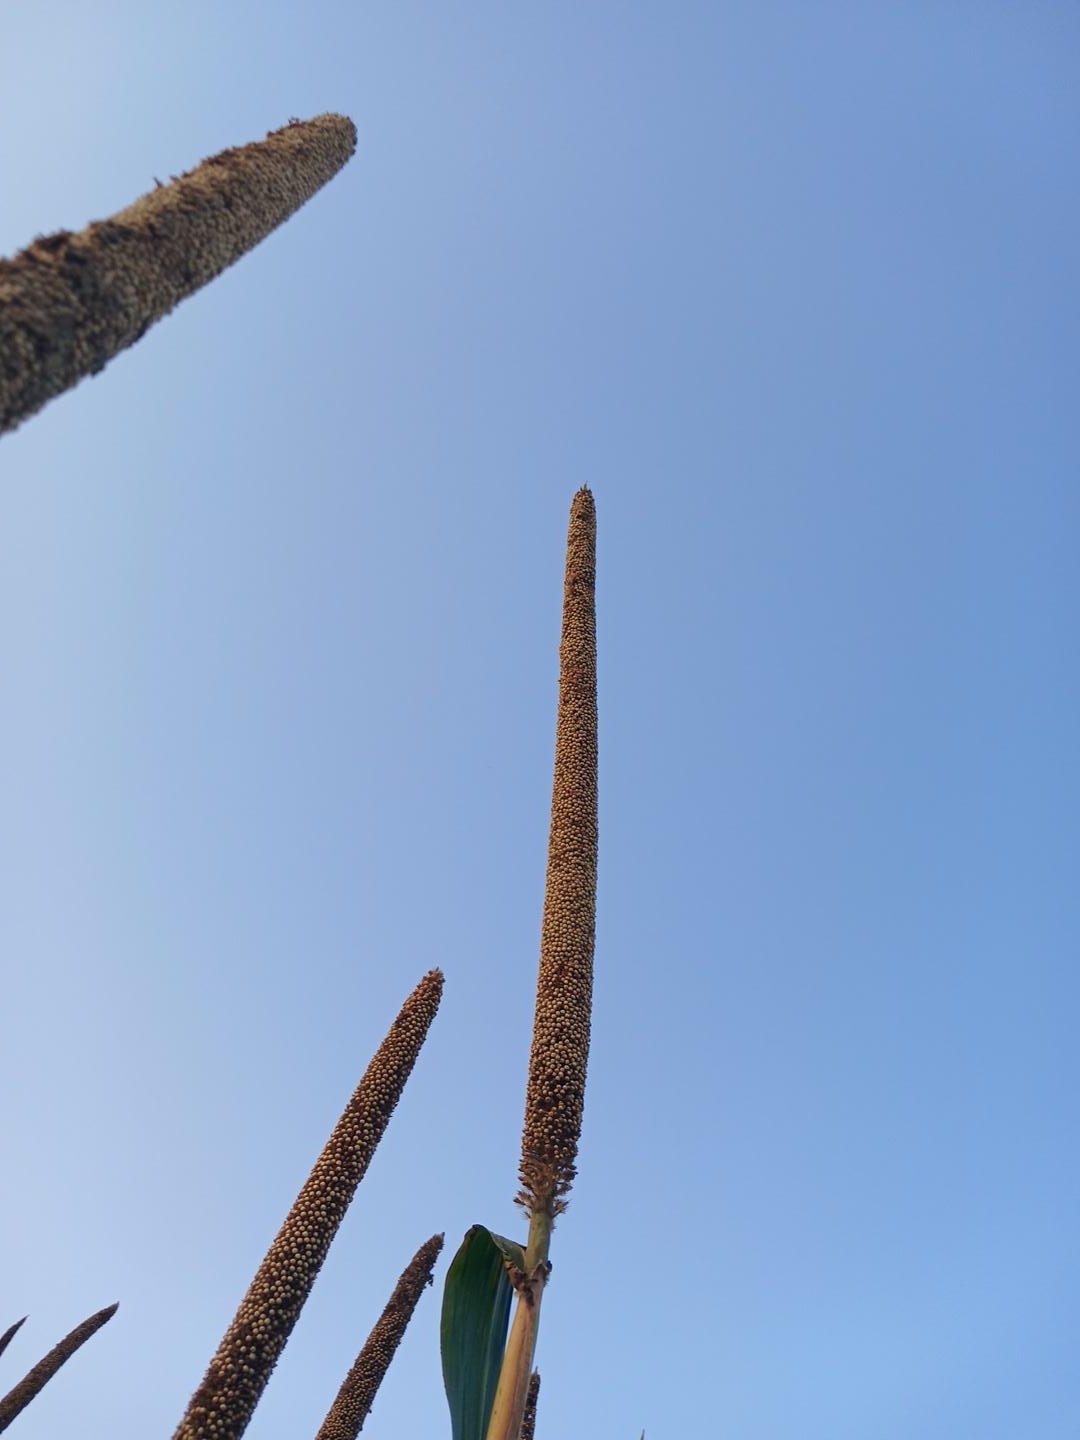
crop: pearl millet
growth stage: maturity
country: Senegal
